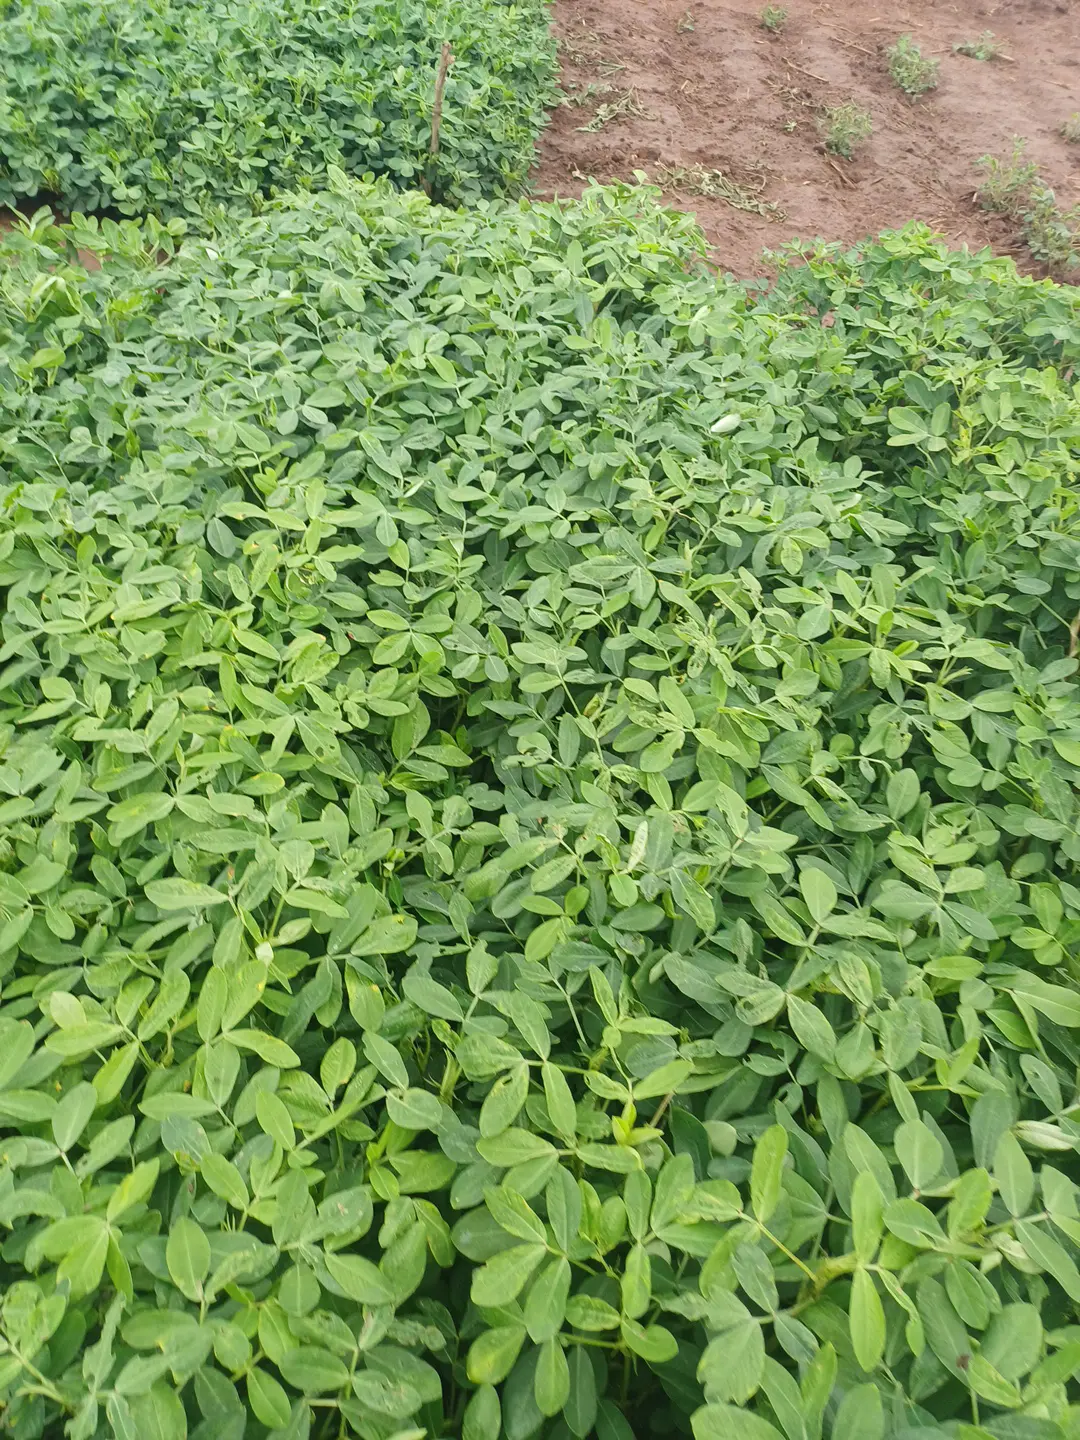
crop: groundnut
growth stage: pegging
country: Kenya
